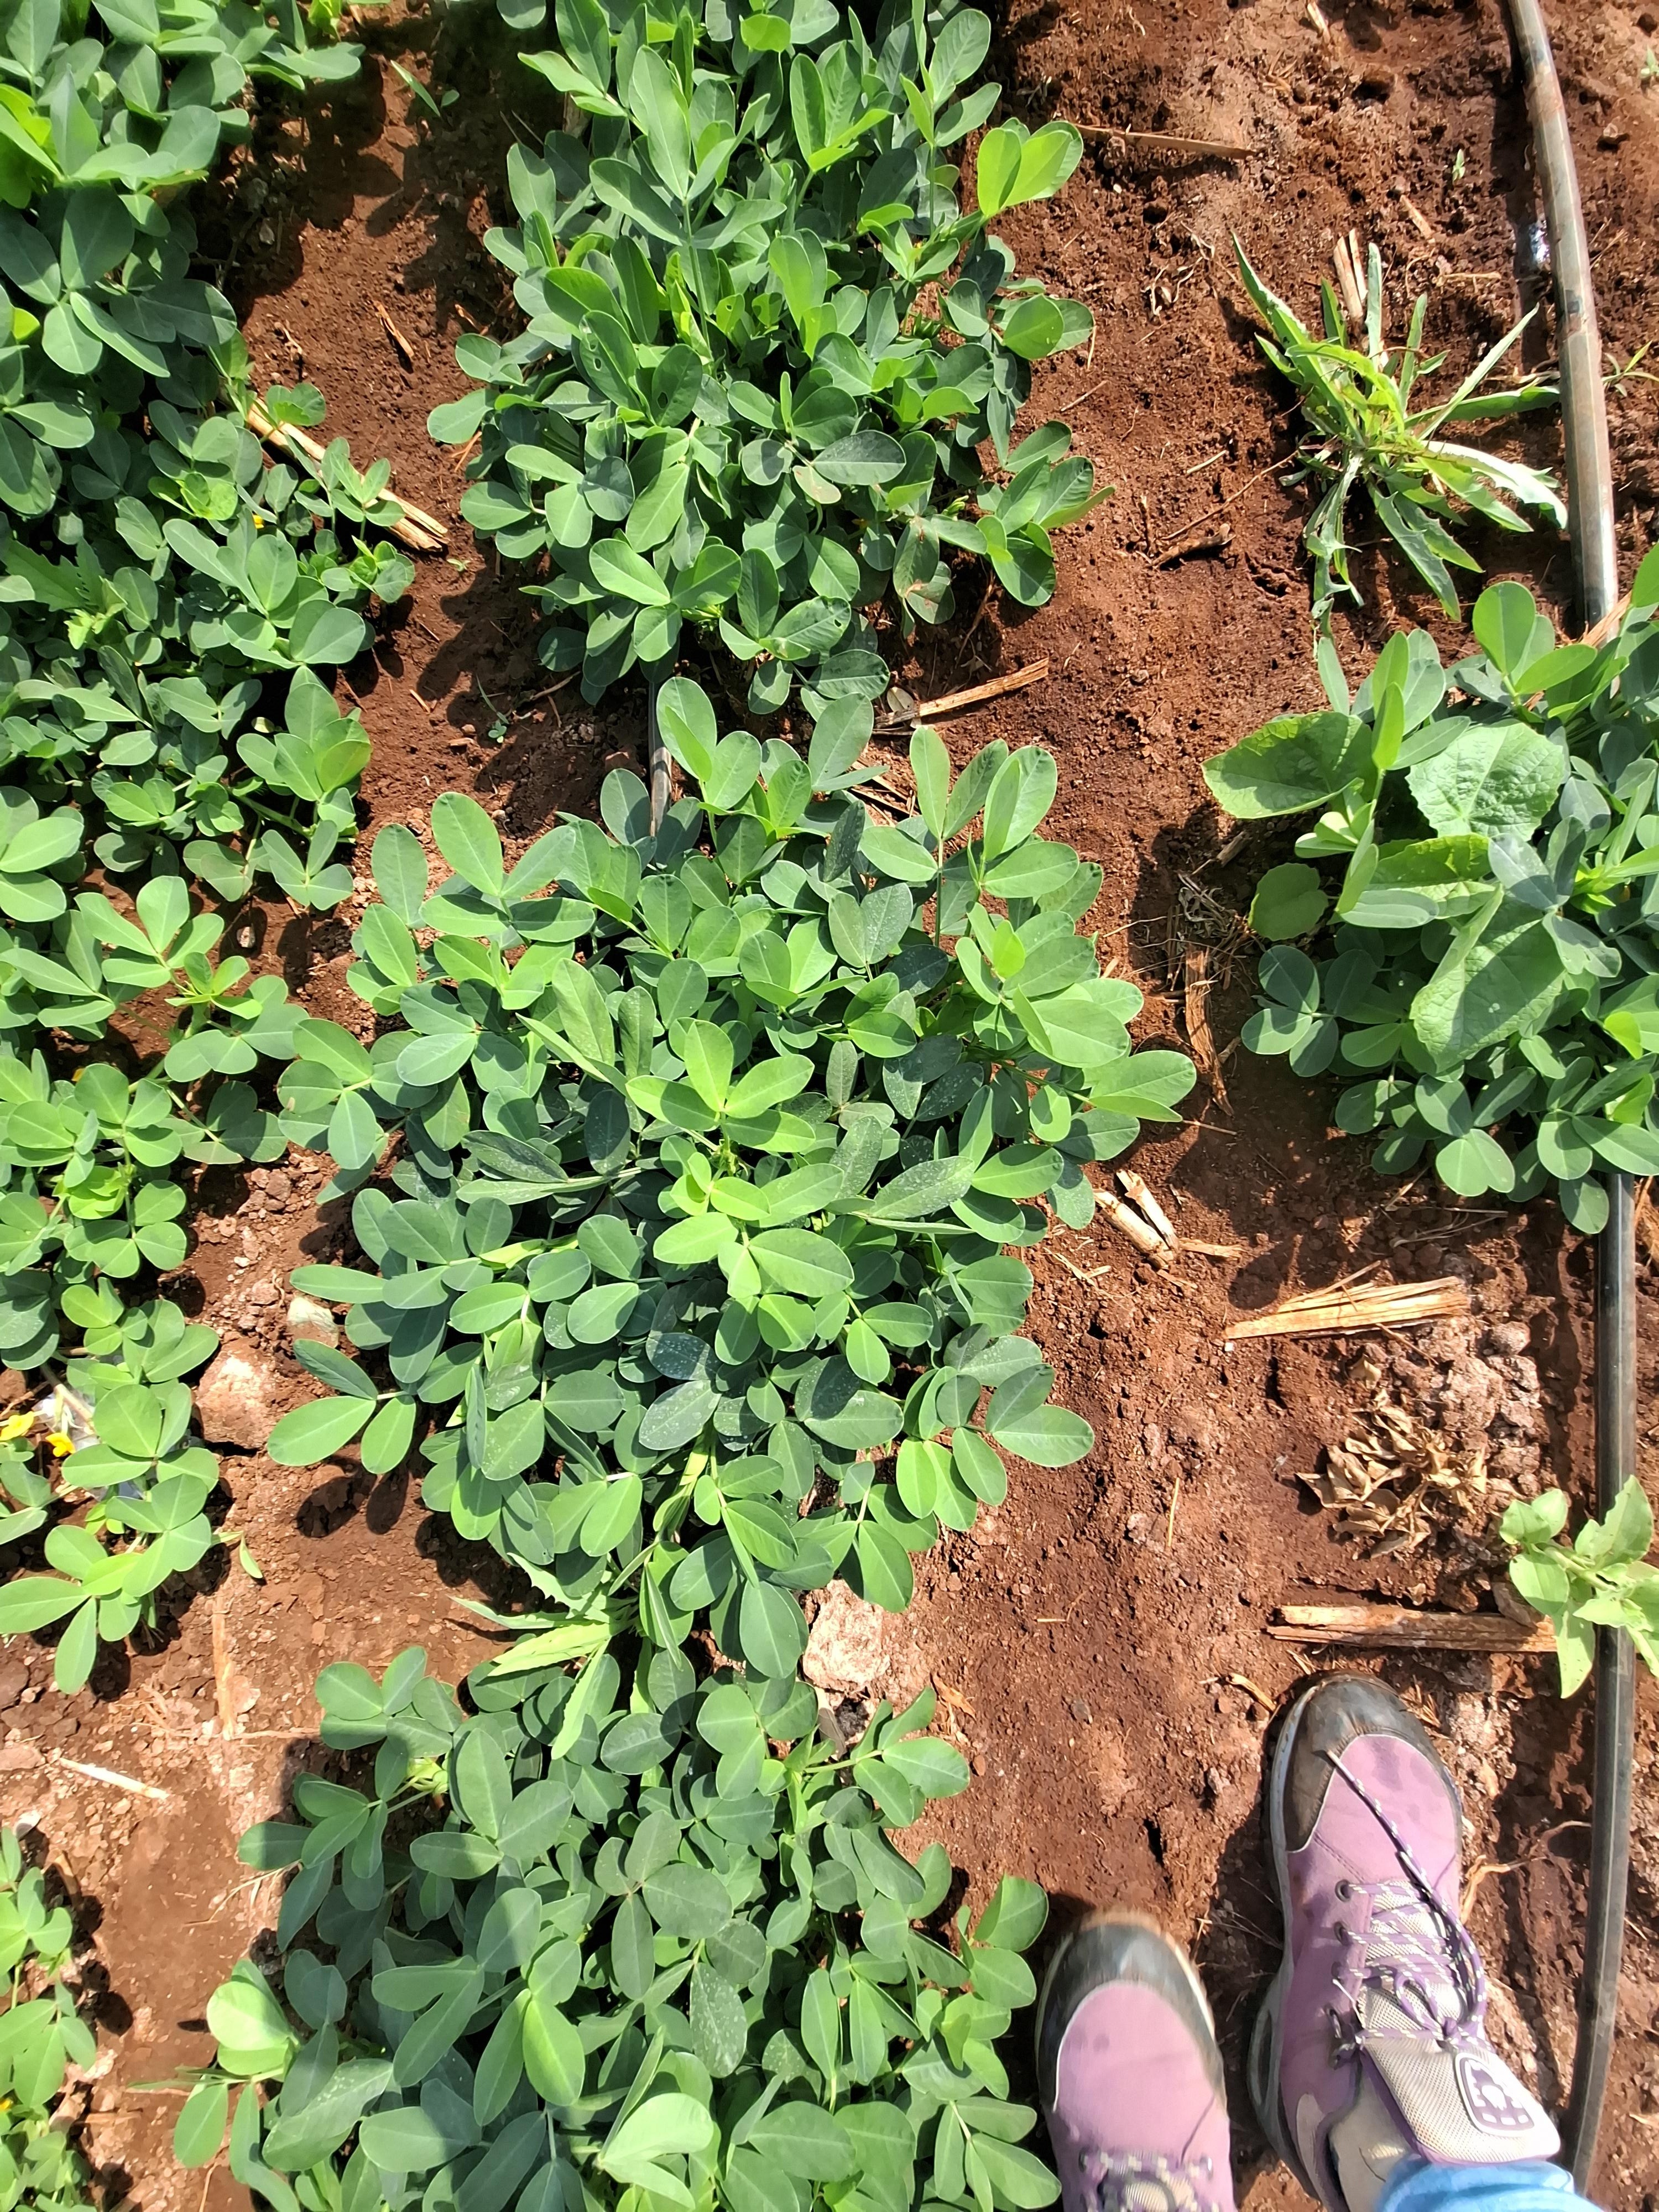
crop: groundnut
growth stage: flowering
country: Kenya
